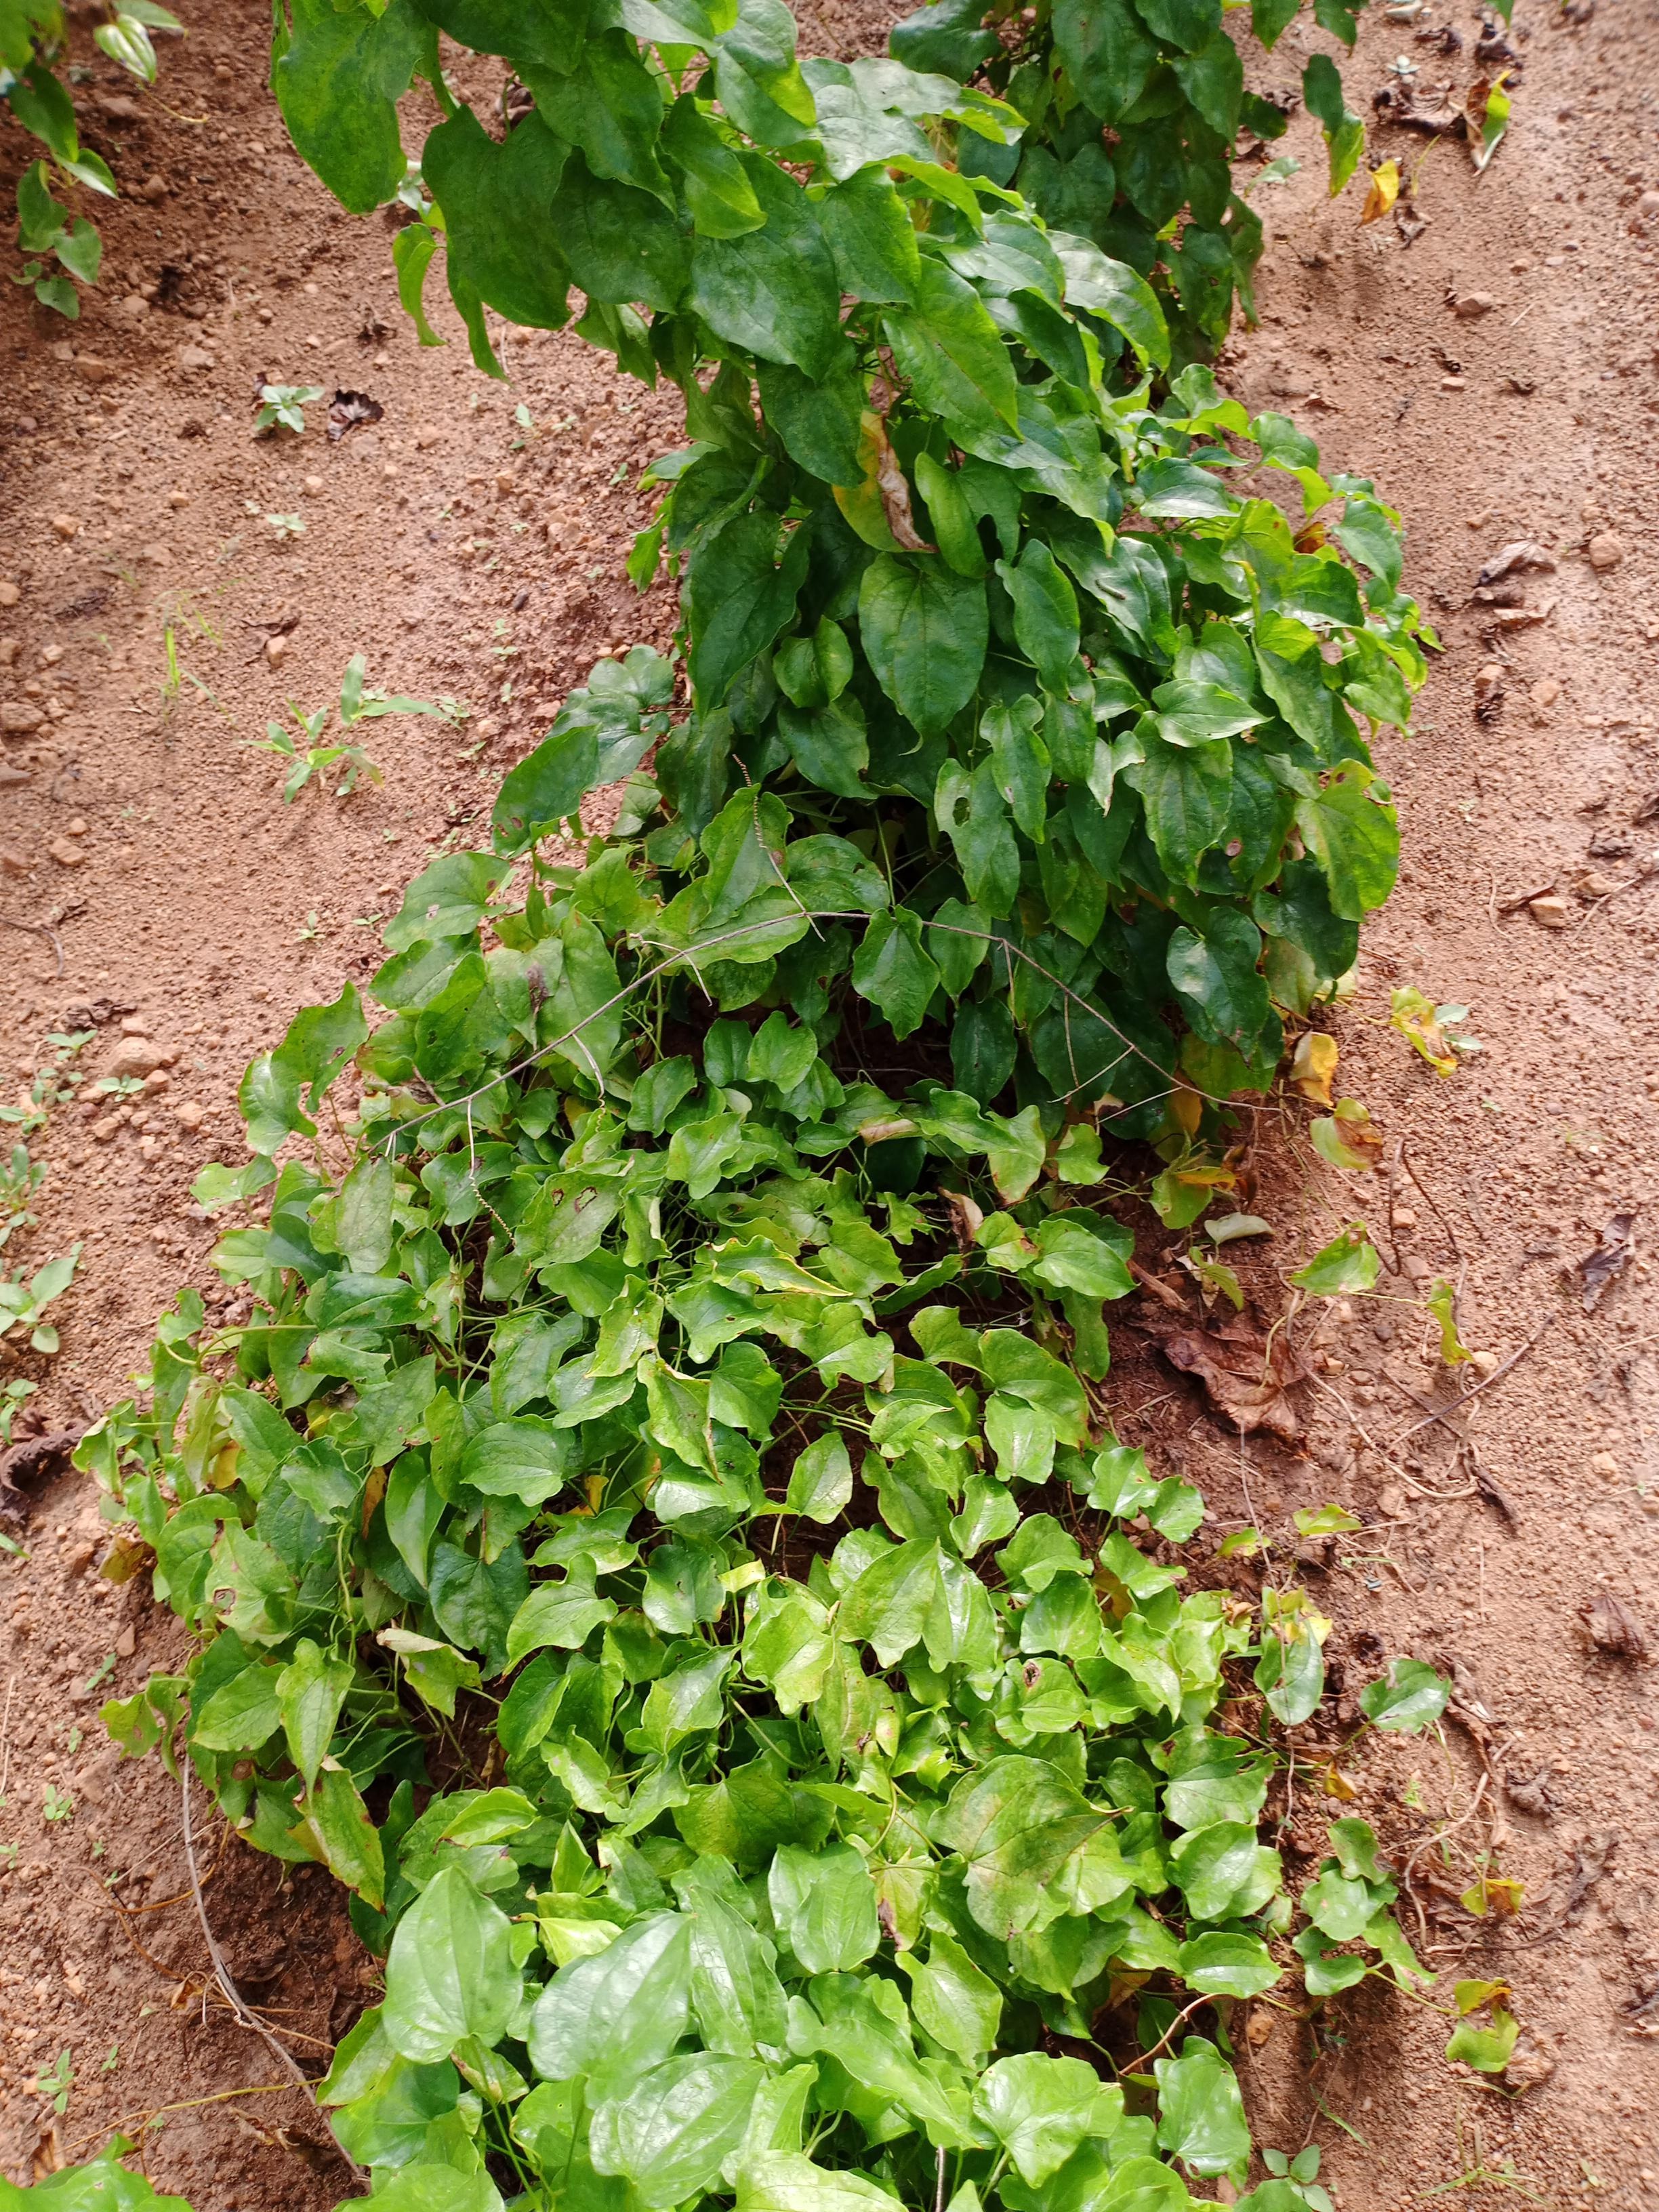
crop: yam
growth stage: vegetative
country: Nigeria
